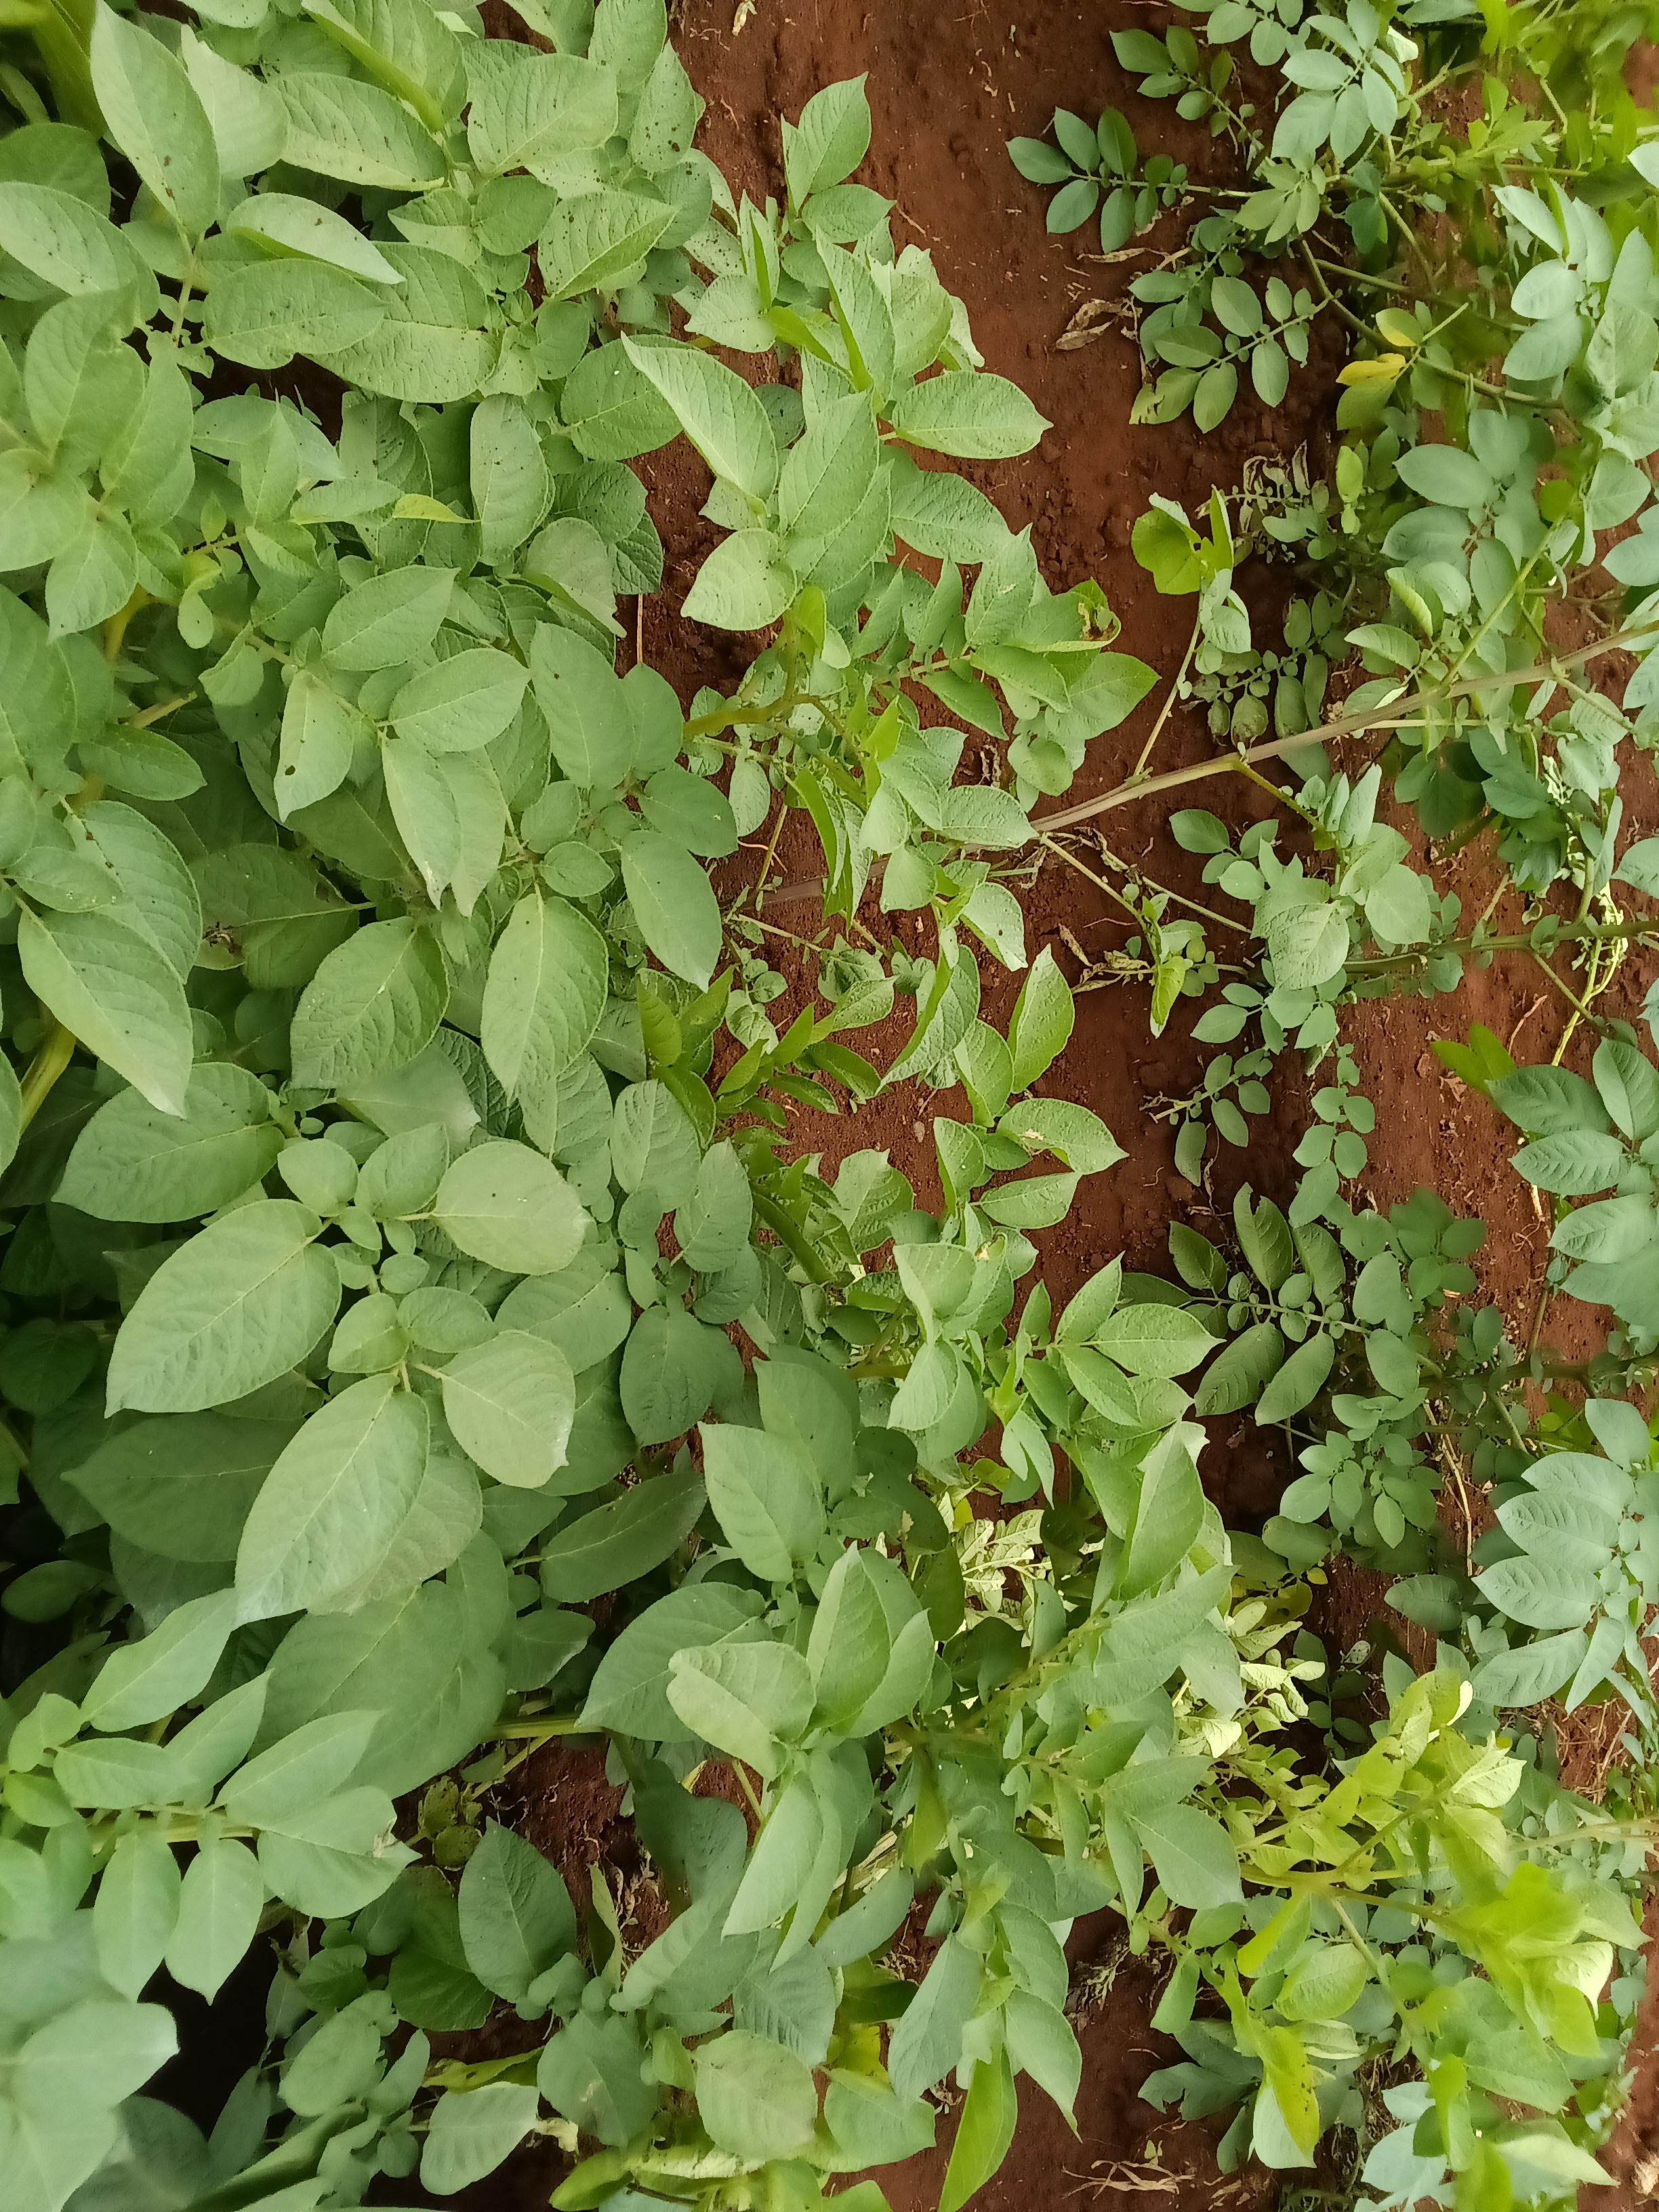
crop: potato
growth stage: flowering
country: Kenya
